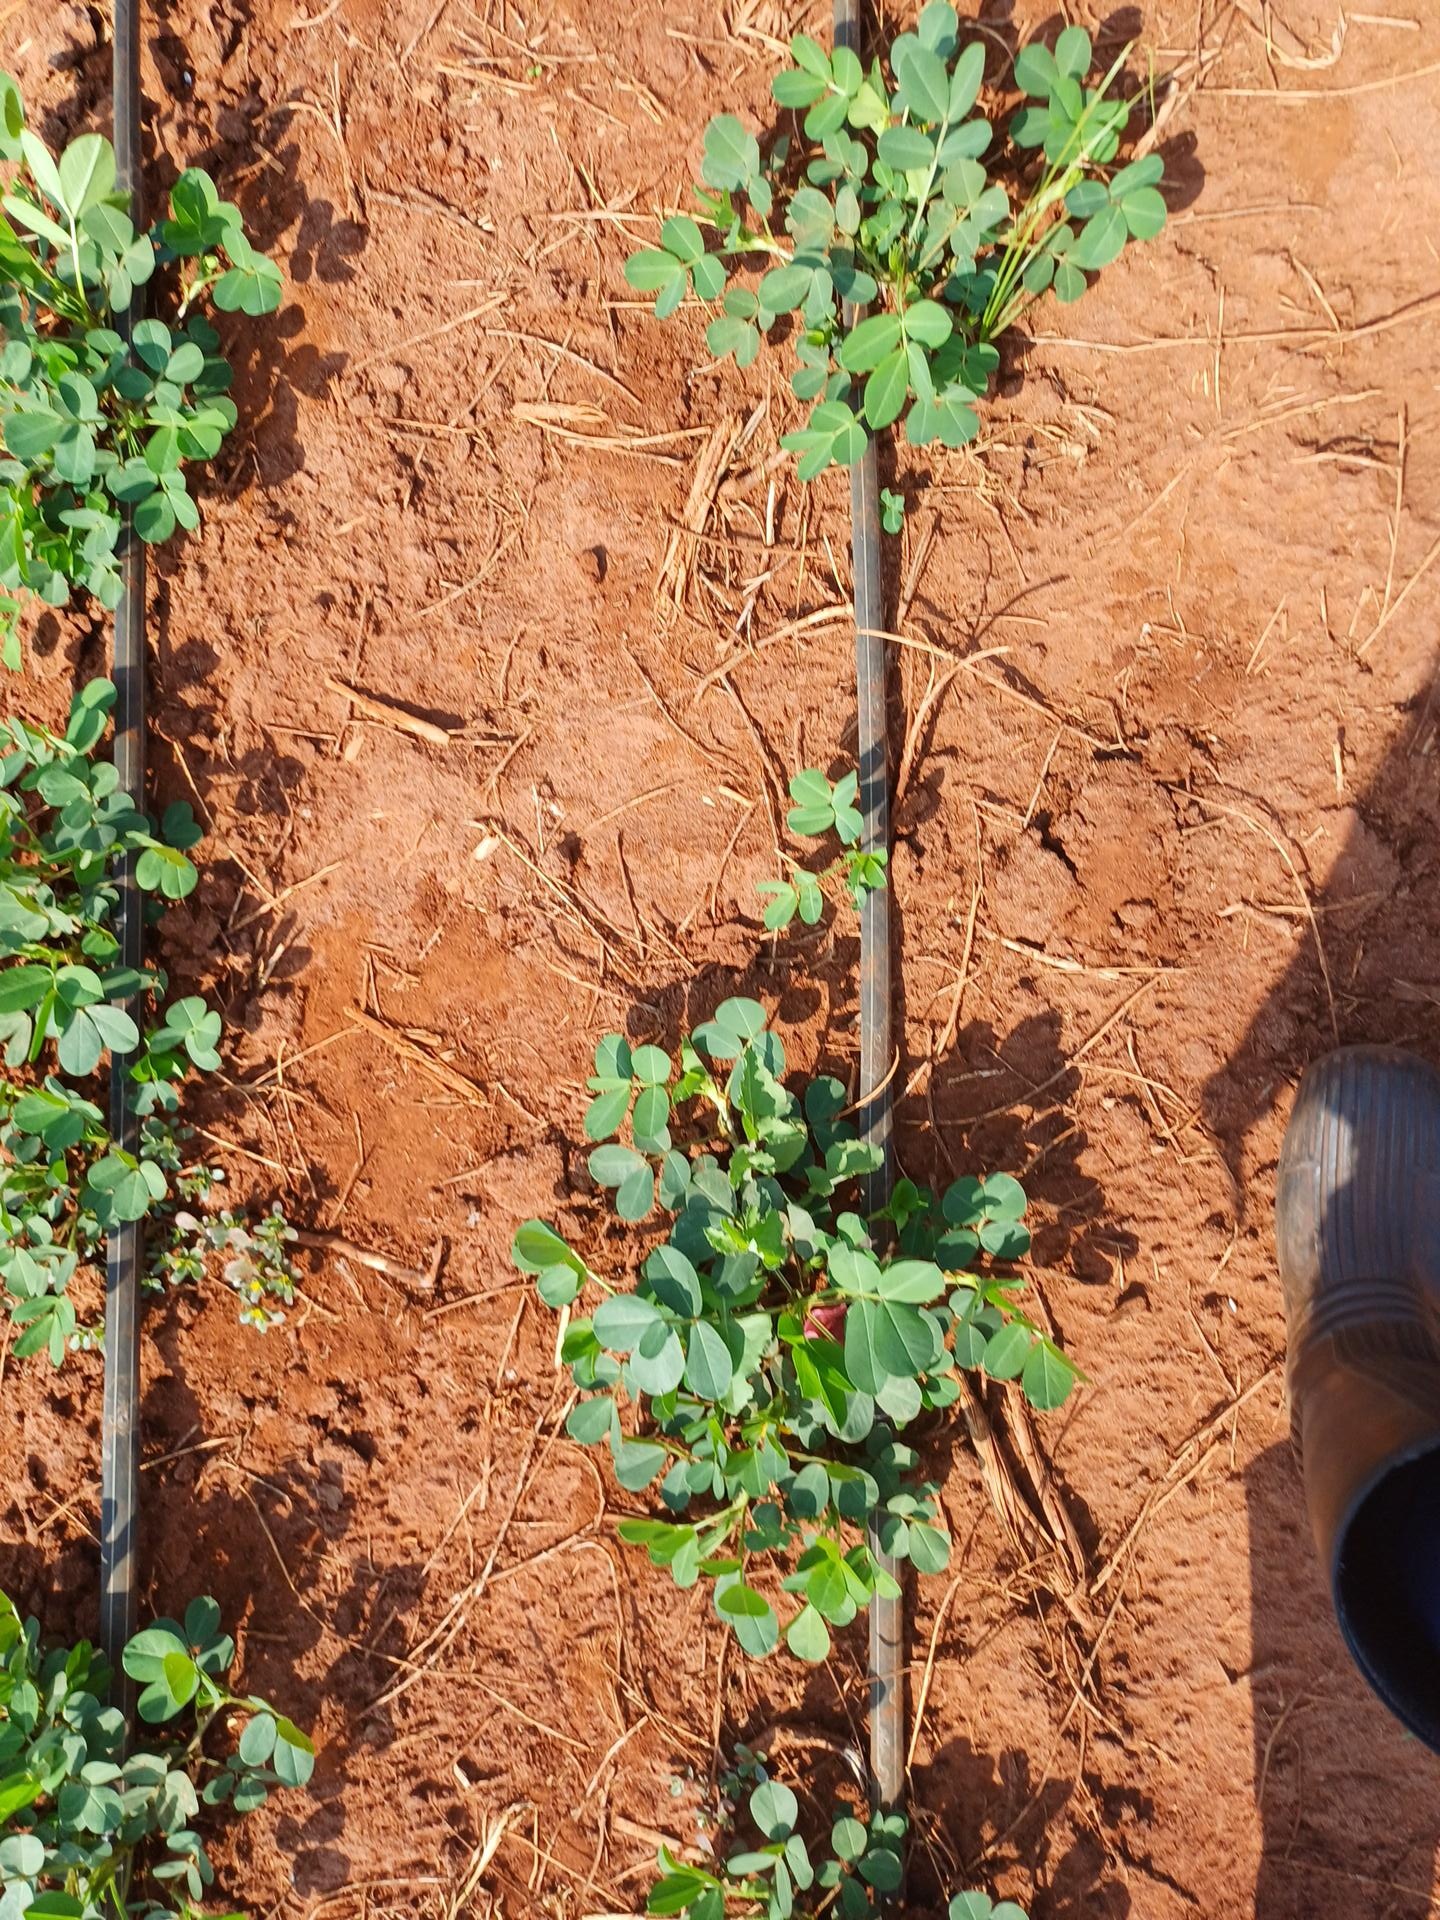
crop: groundnut
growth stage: vegetative
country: Kenya
